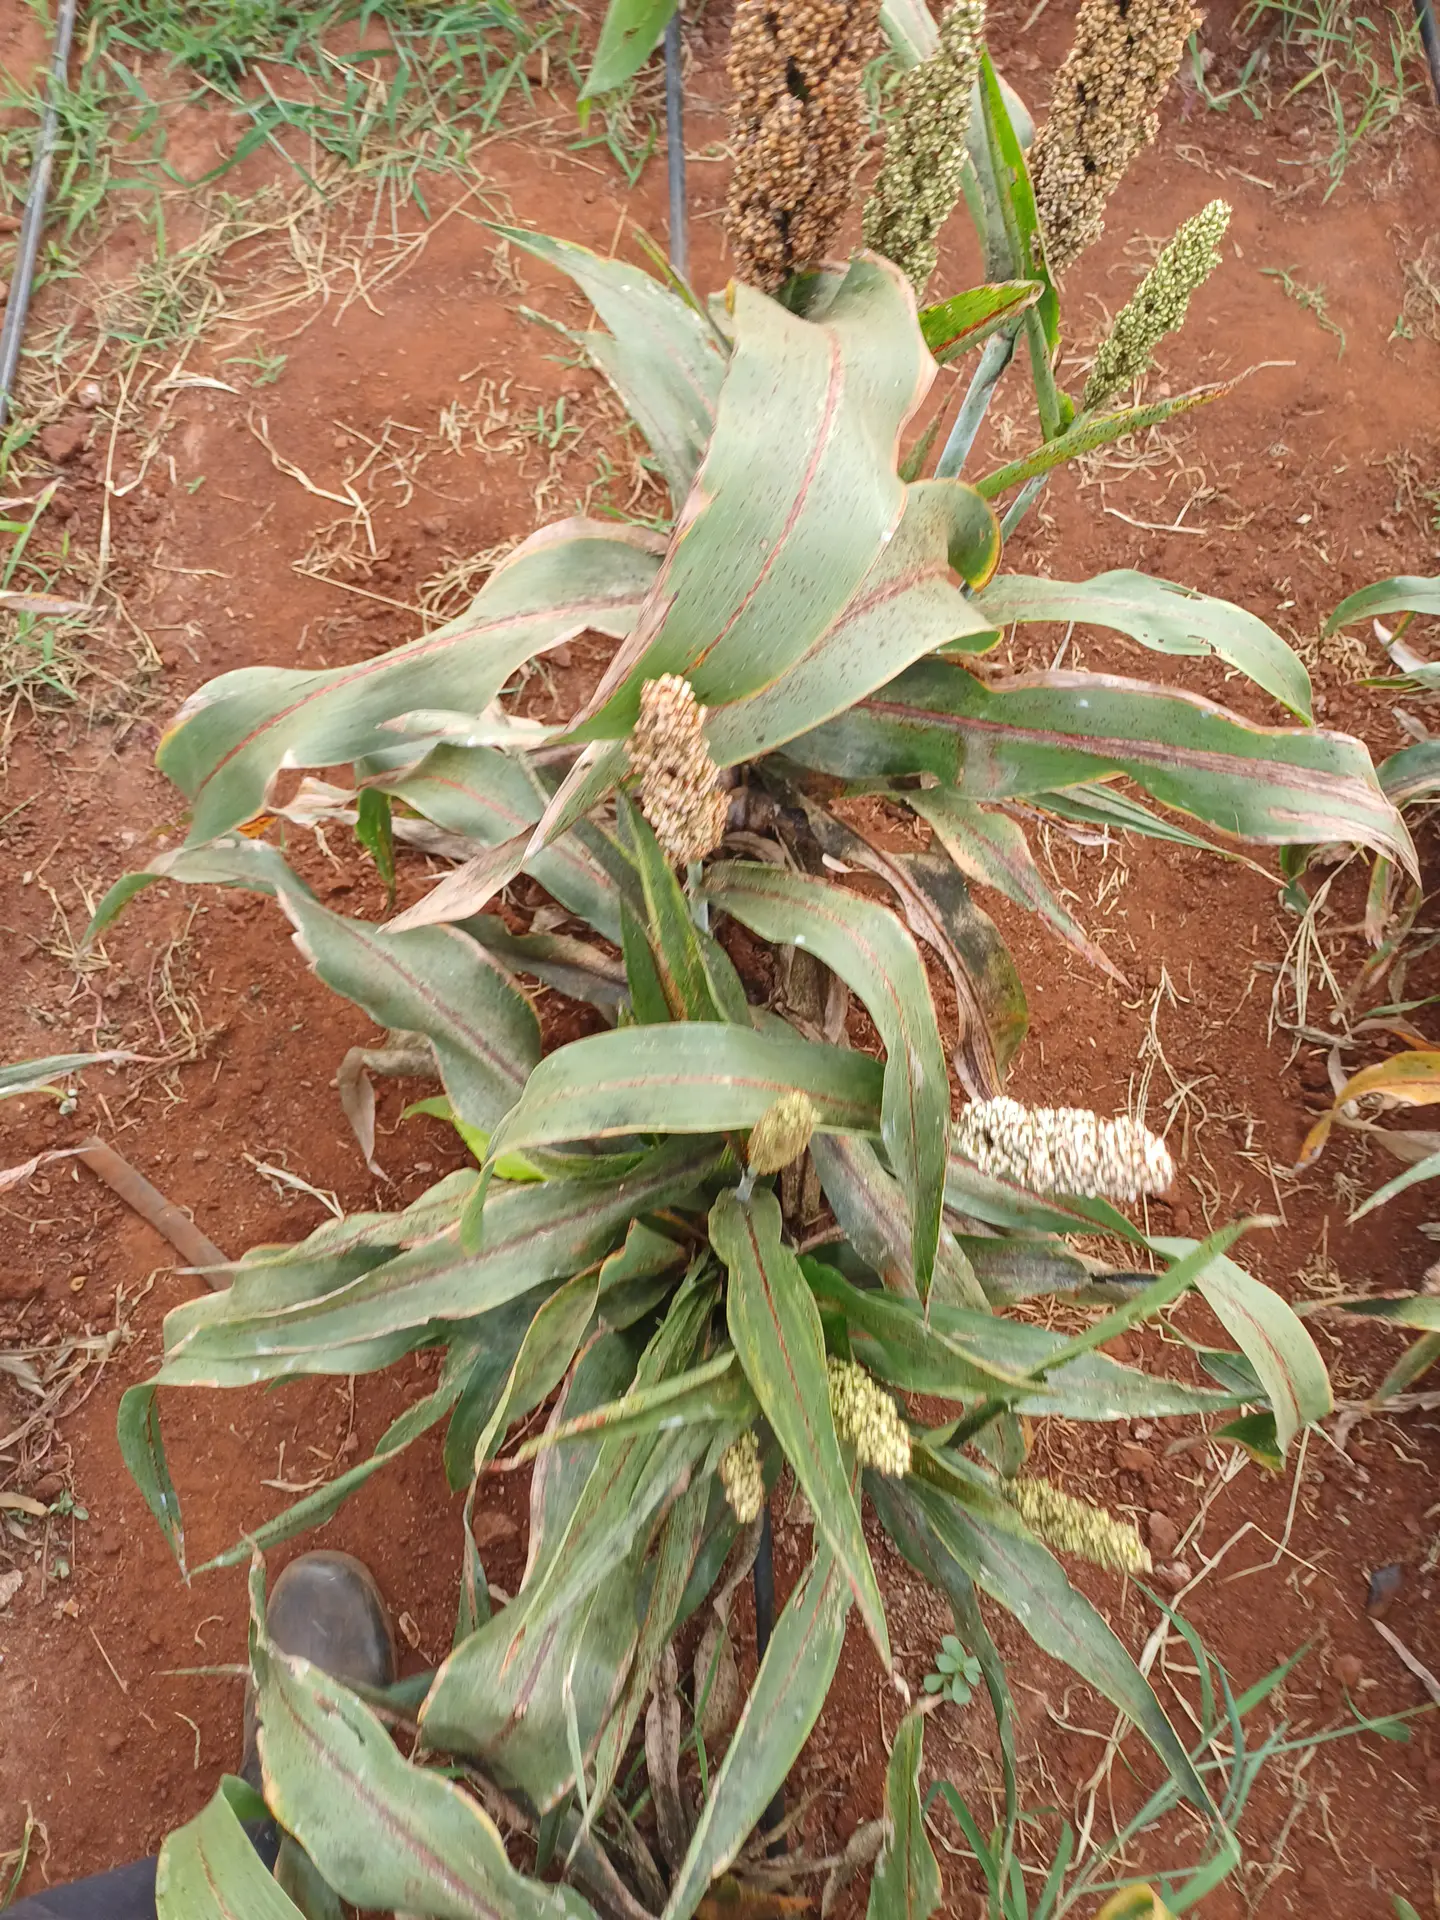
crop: sorghum
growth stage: filling grain
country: Kenya
